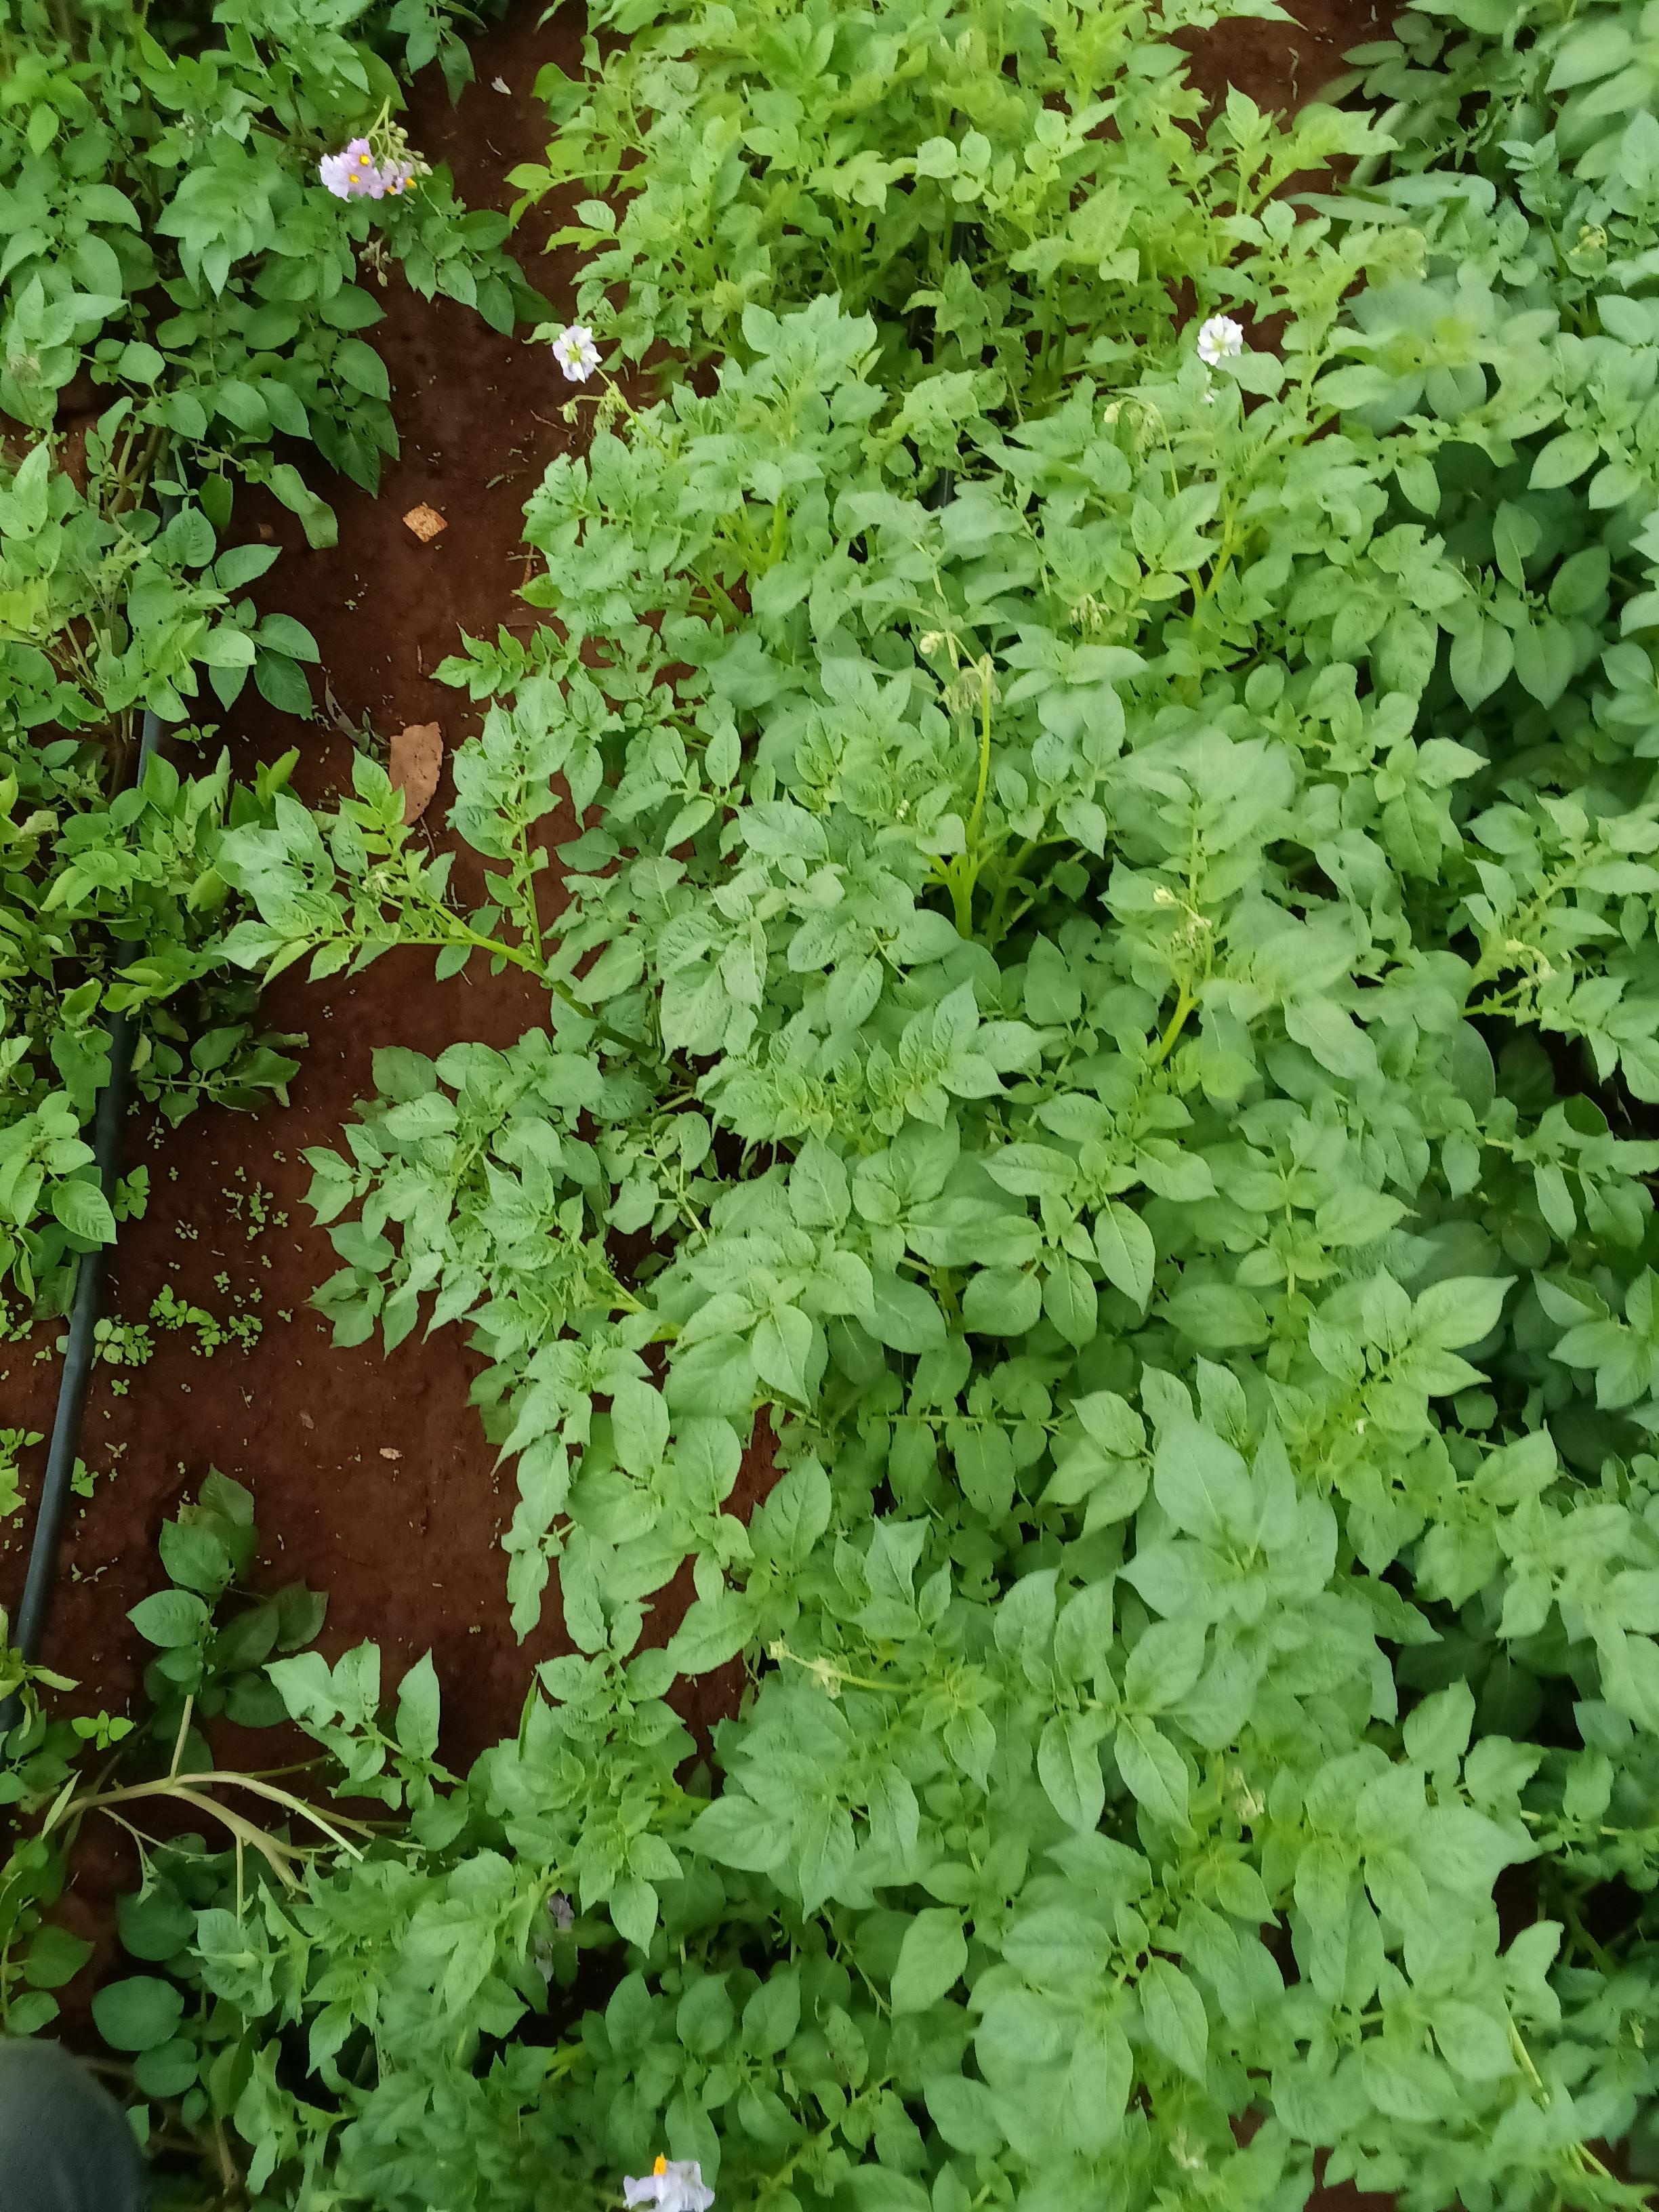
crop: potato
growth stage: flowering
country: Kenya
